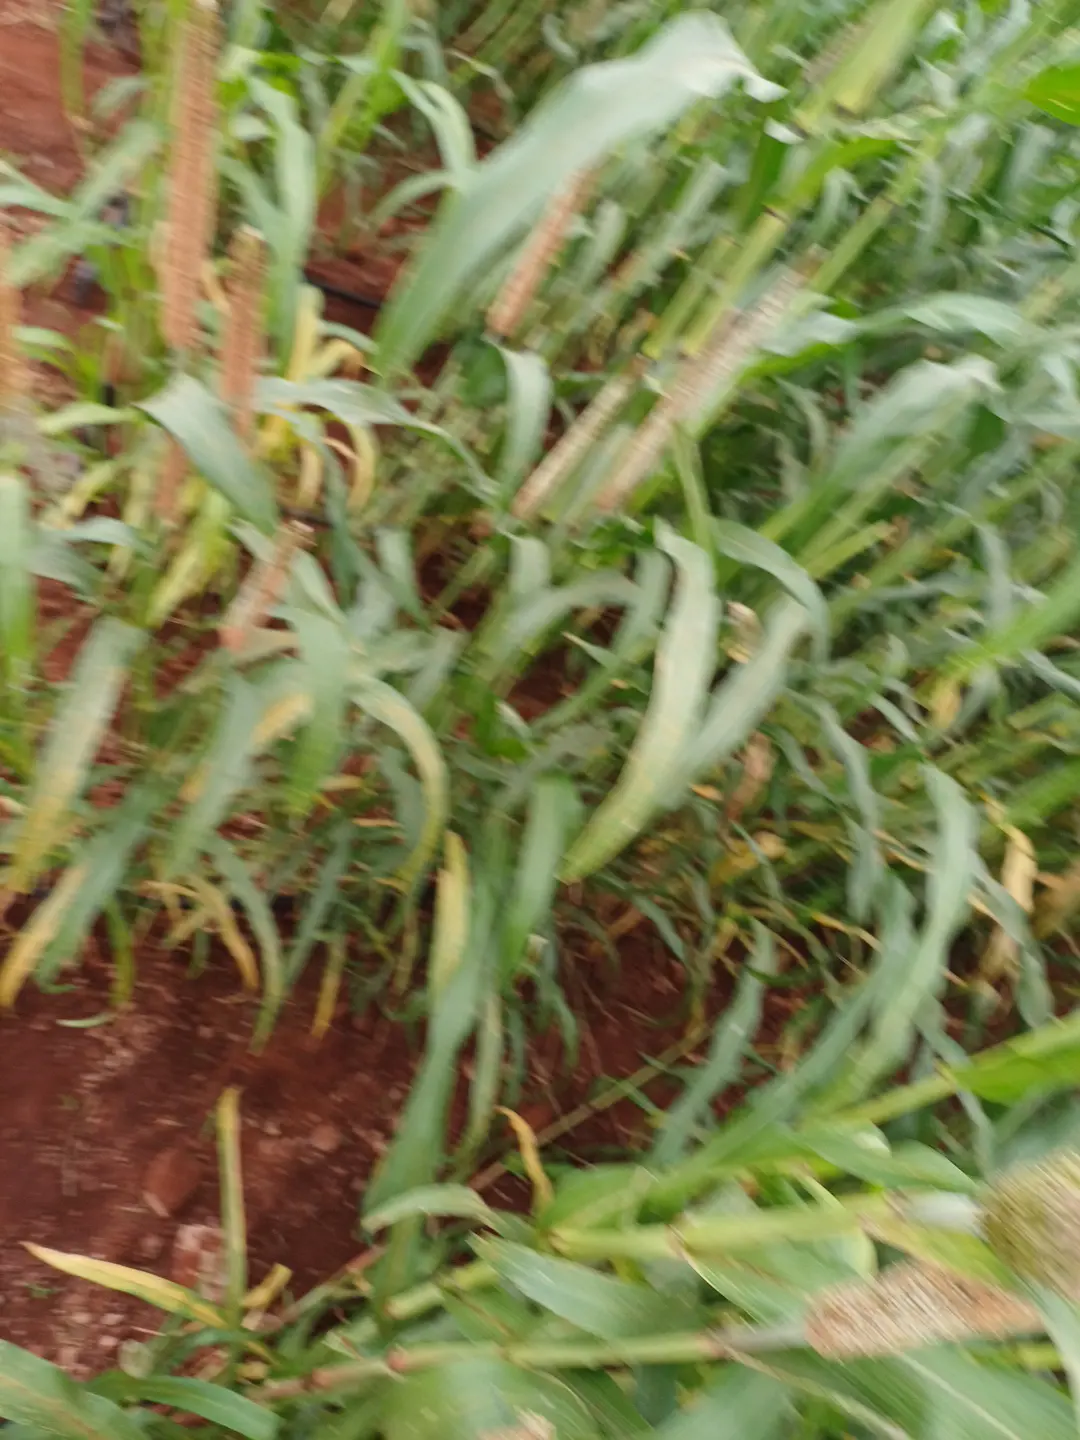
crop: pearl millet
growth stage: flowering
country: Kenya
